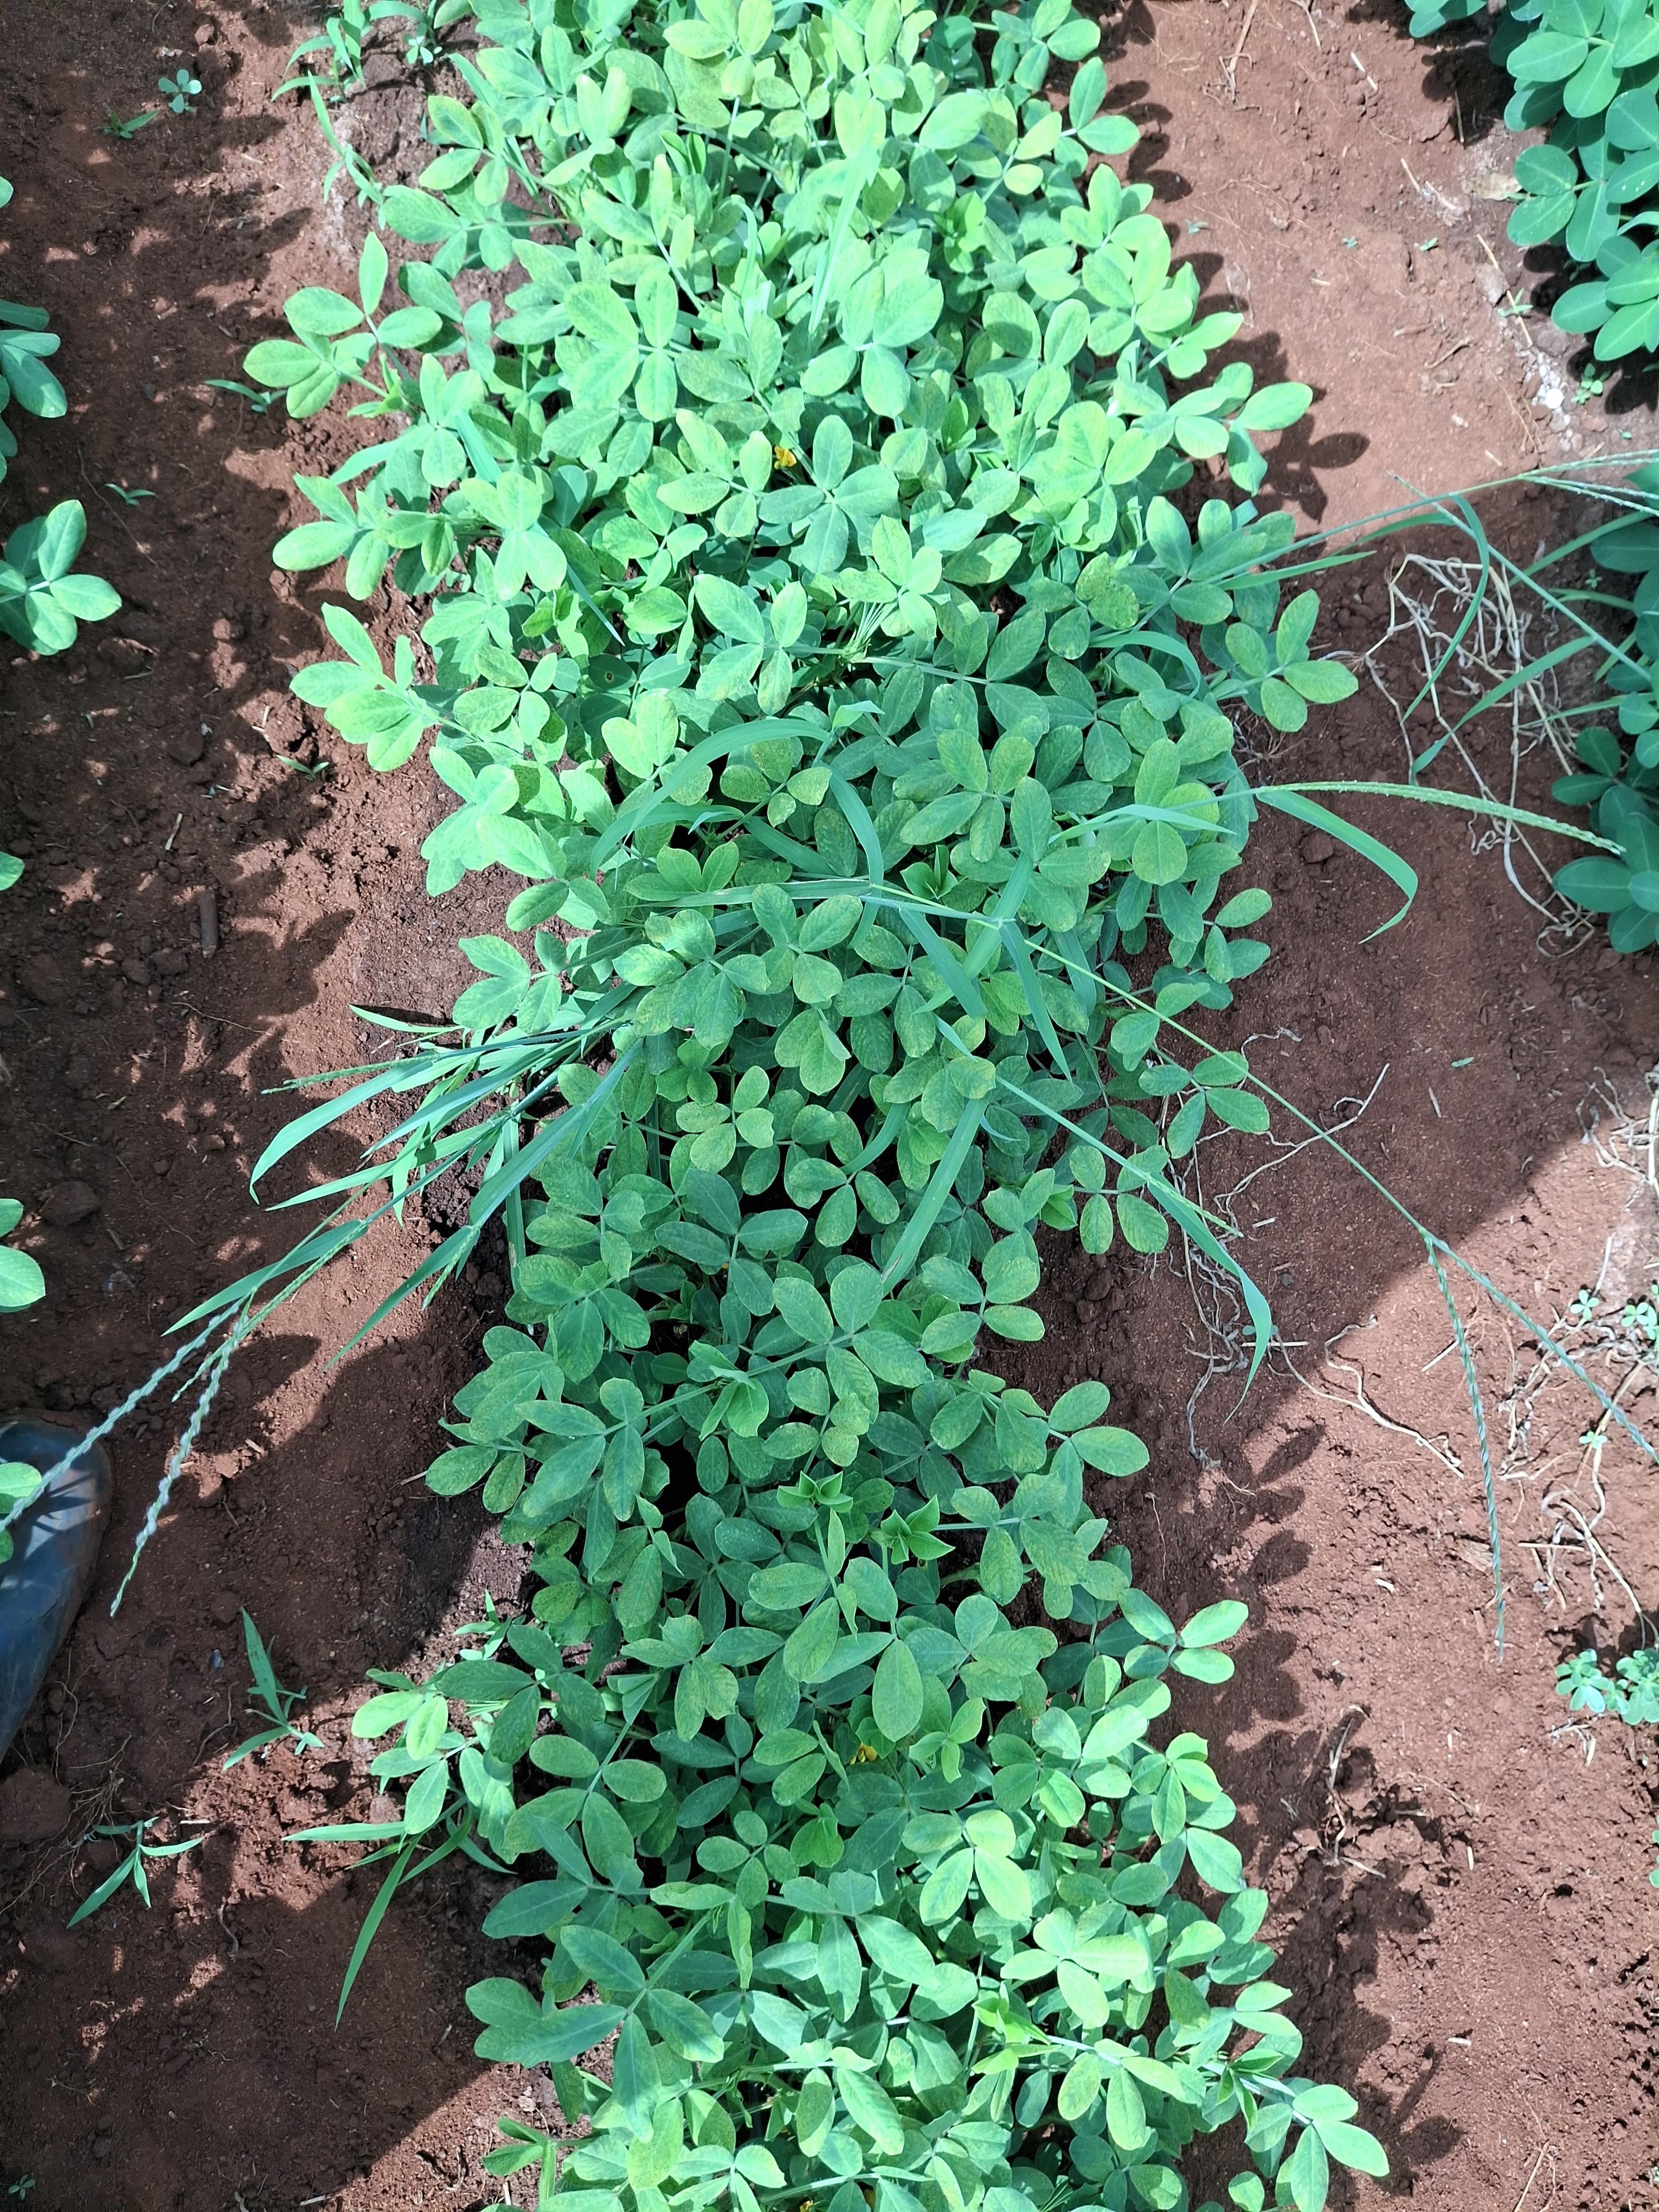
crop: groundnut
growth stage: flowering
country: Kenya
